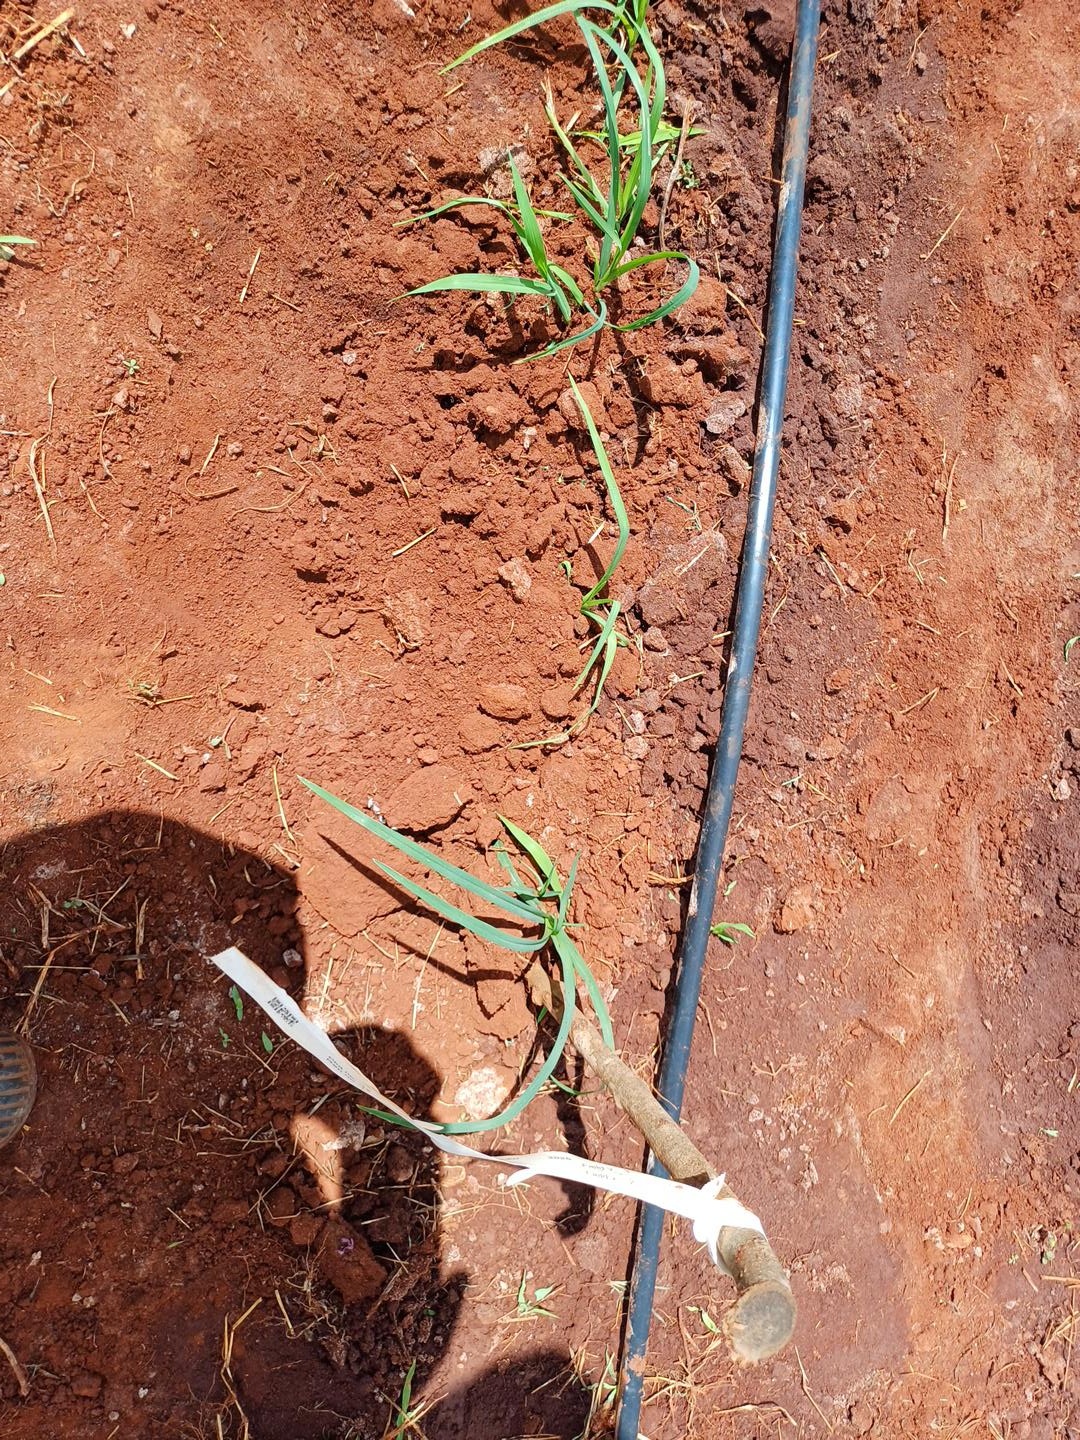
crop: finger millet
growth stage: vegetative
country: Kenya
